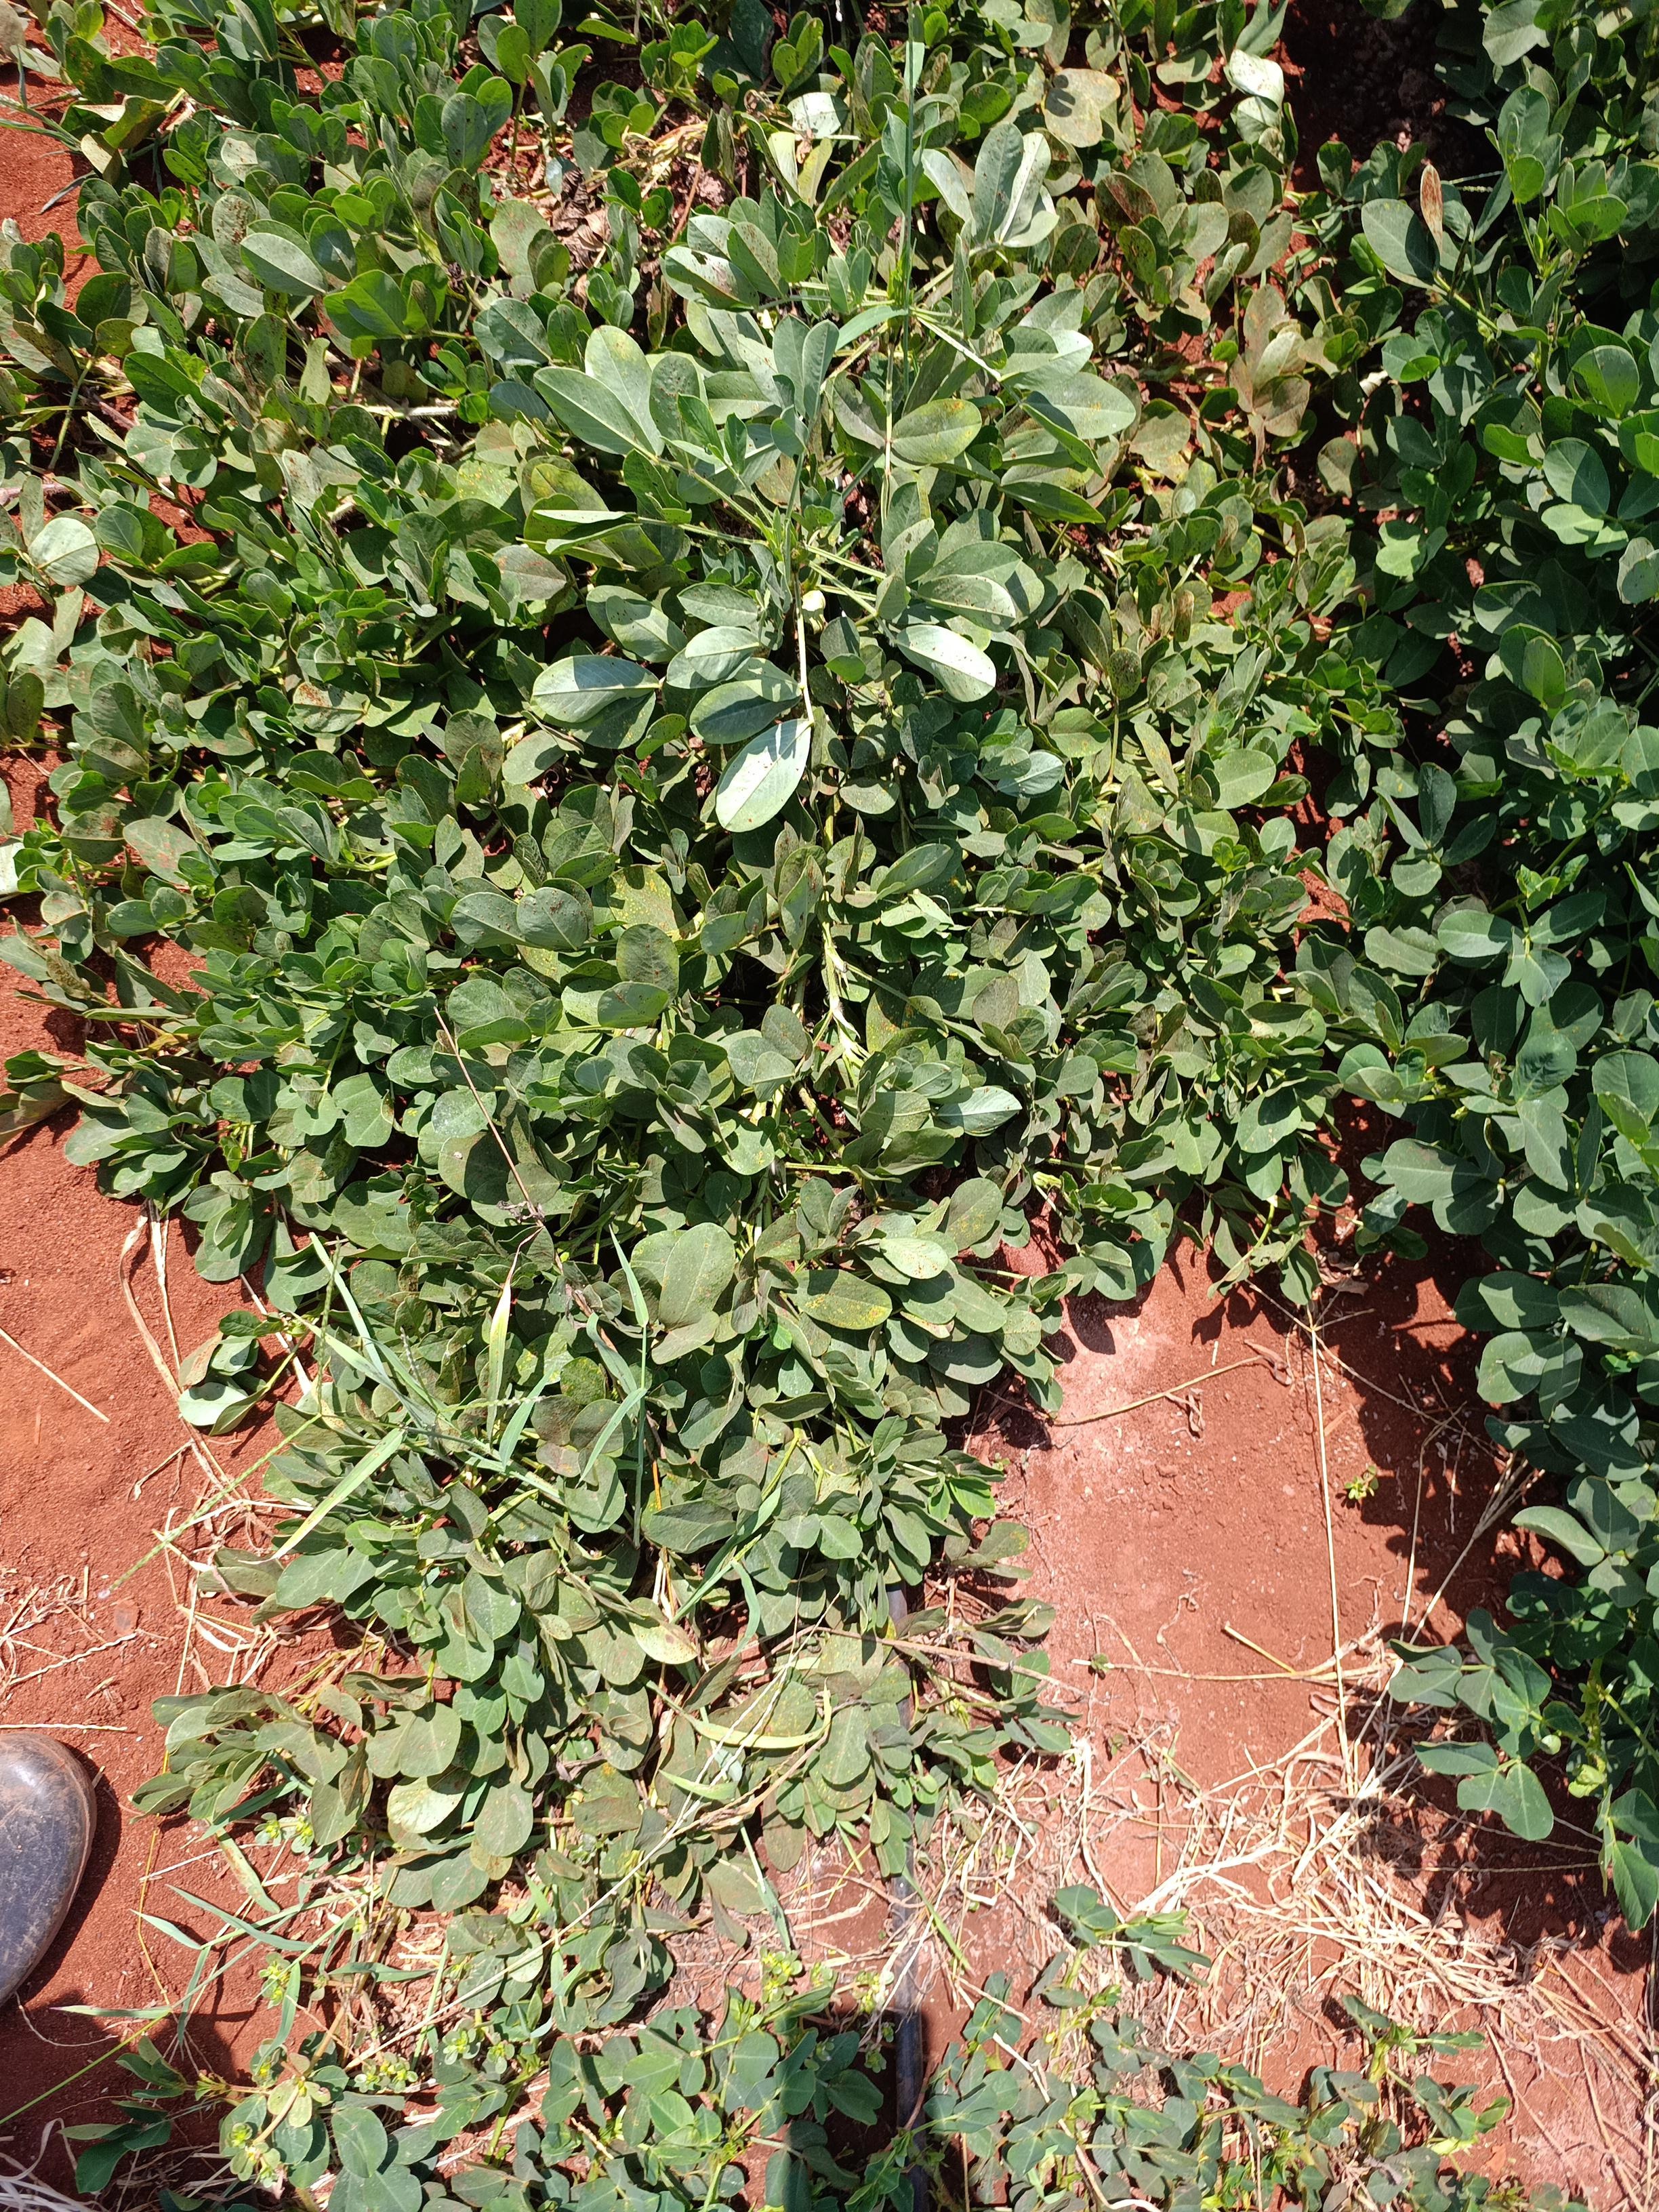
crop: groundnut
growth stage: pegging
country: Kenya
